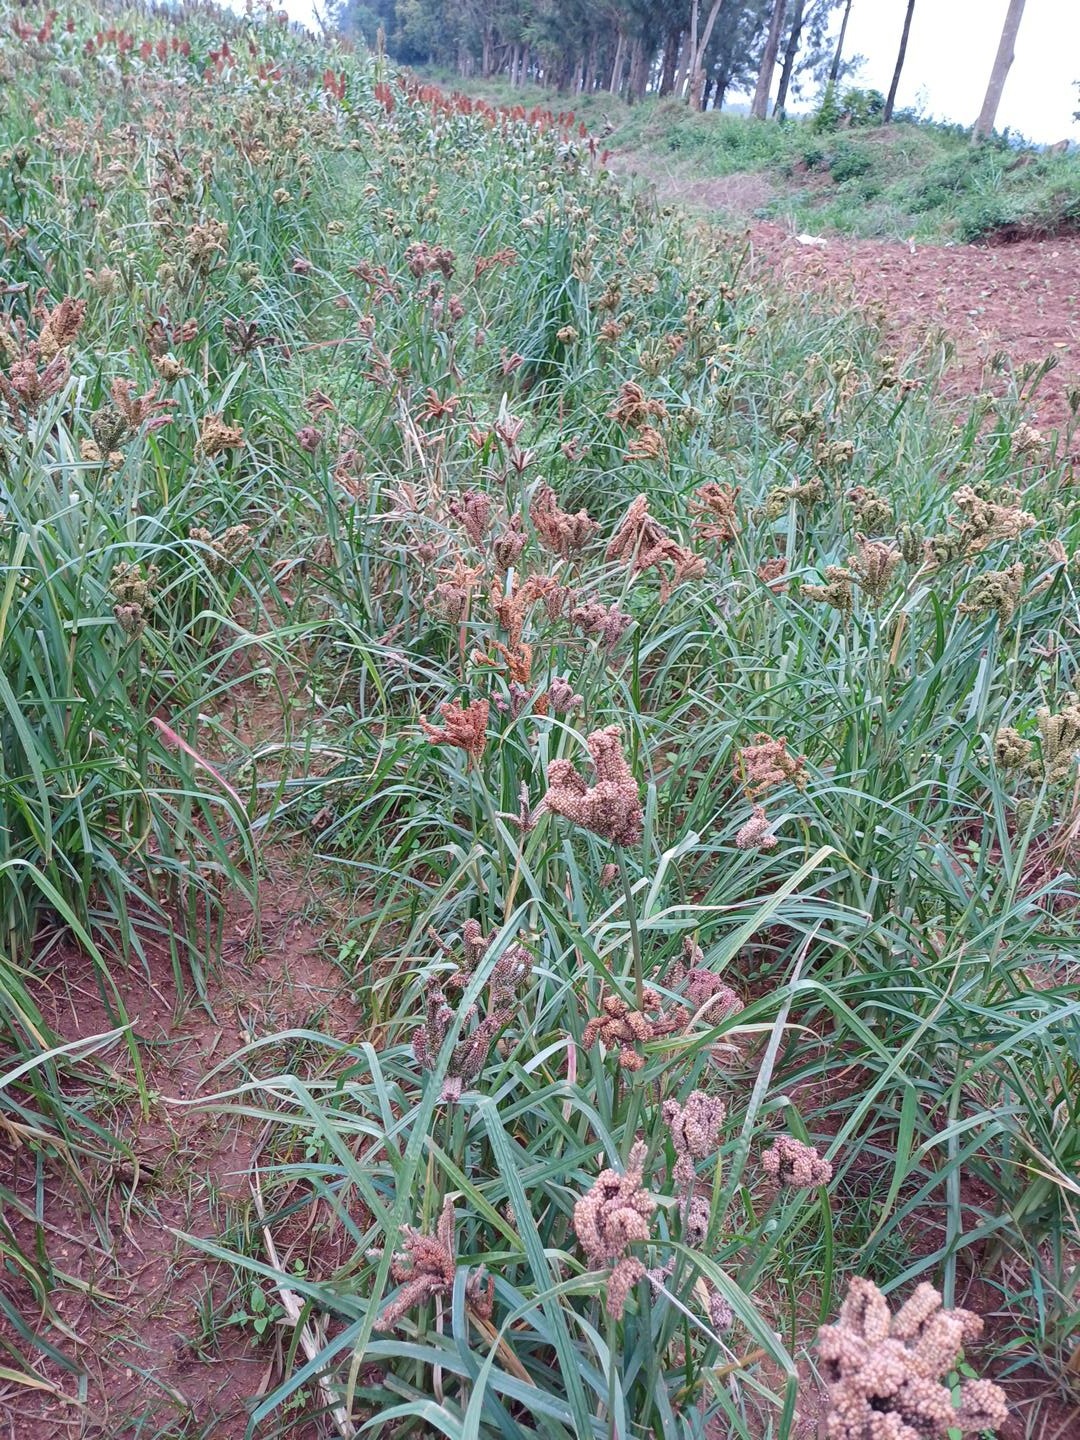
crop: finger millet
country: Kenya
